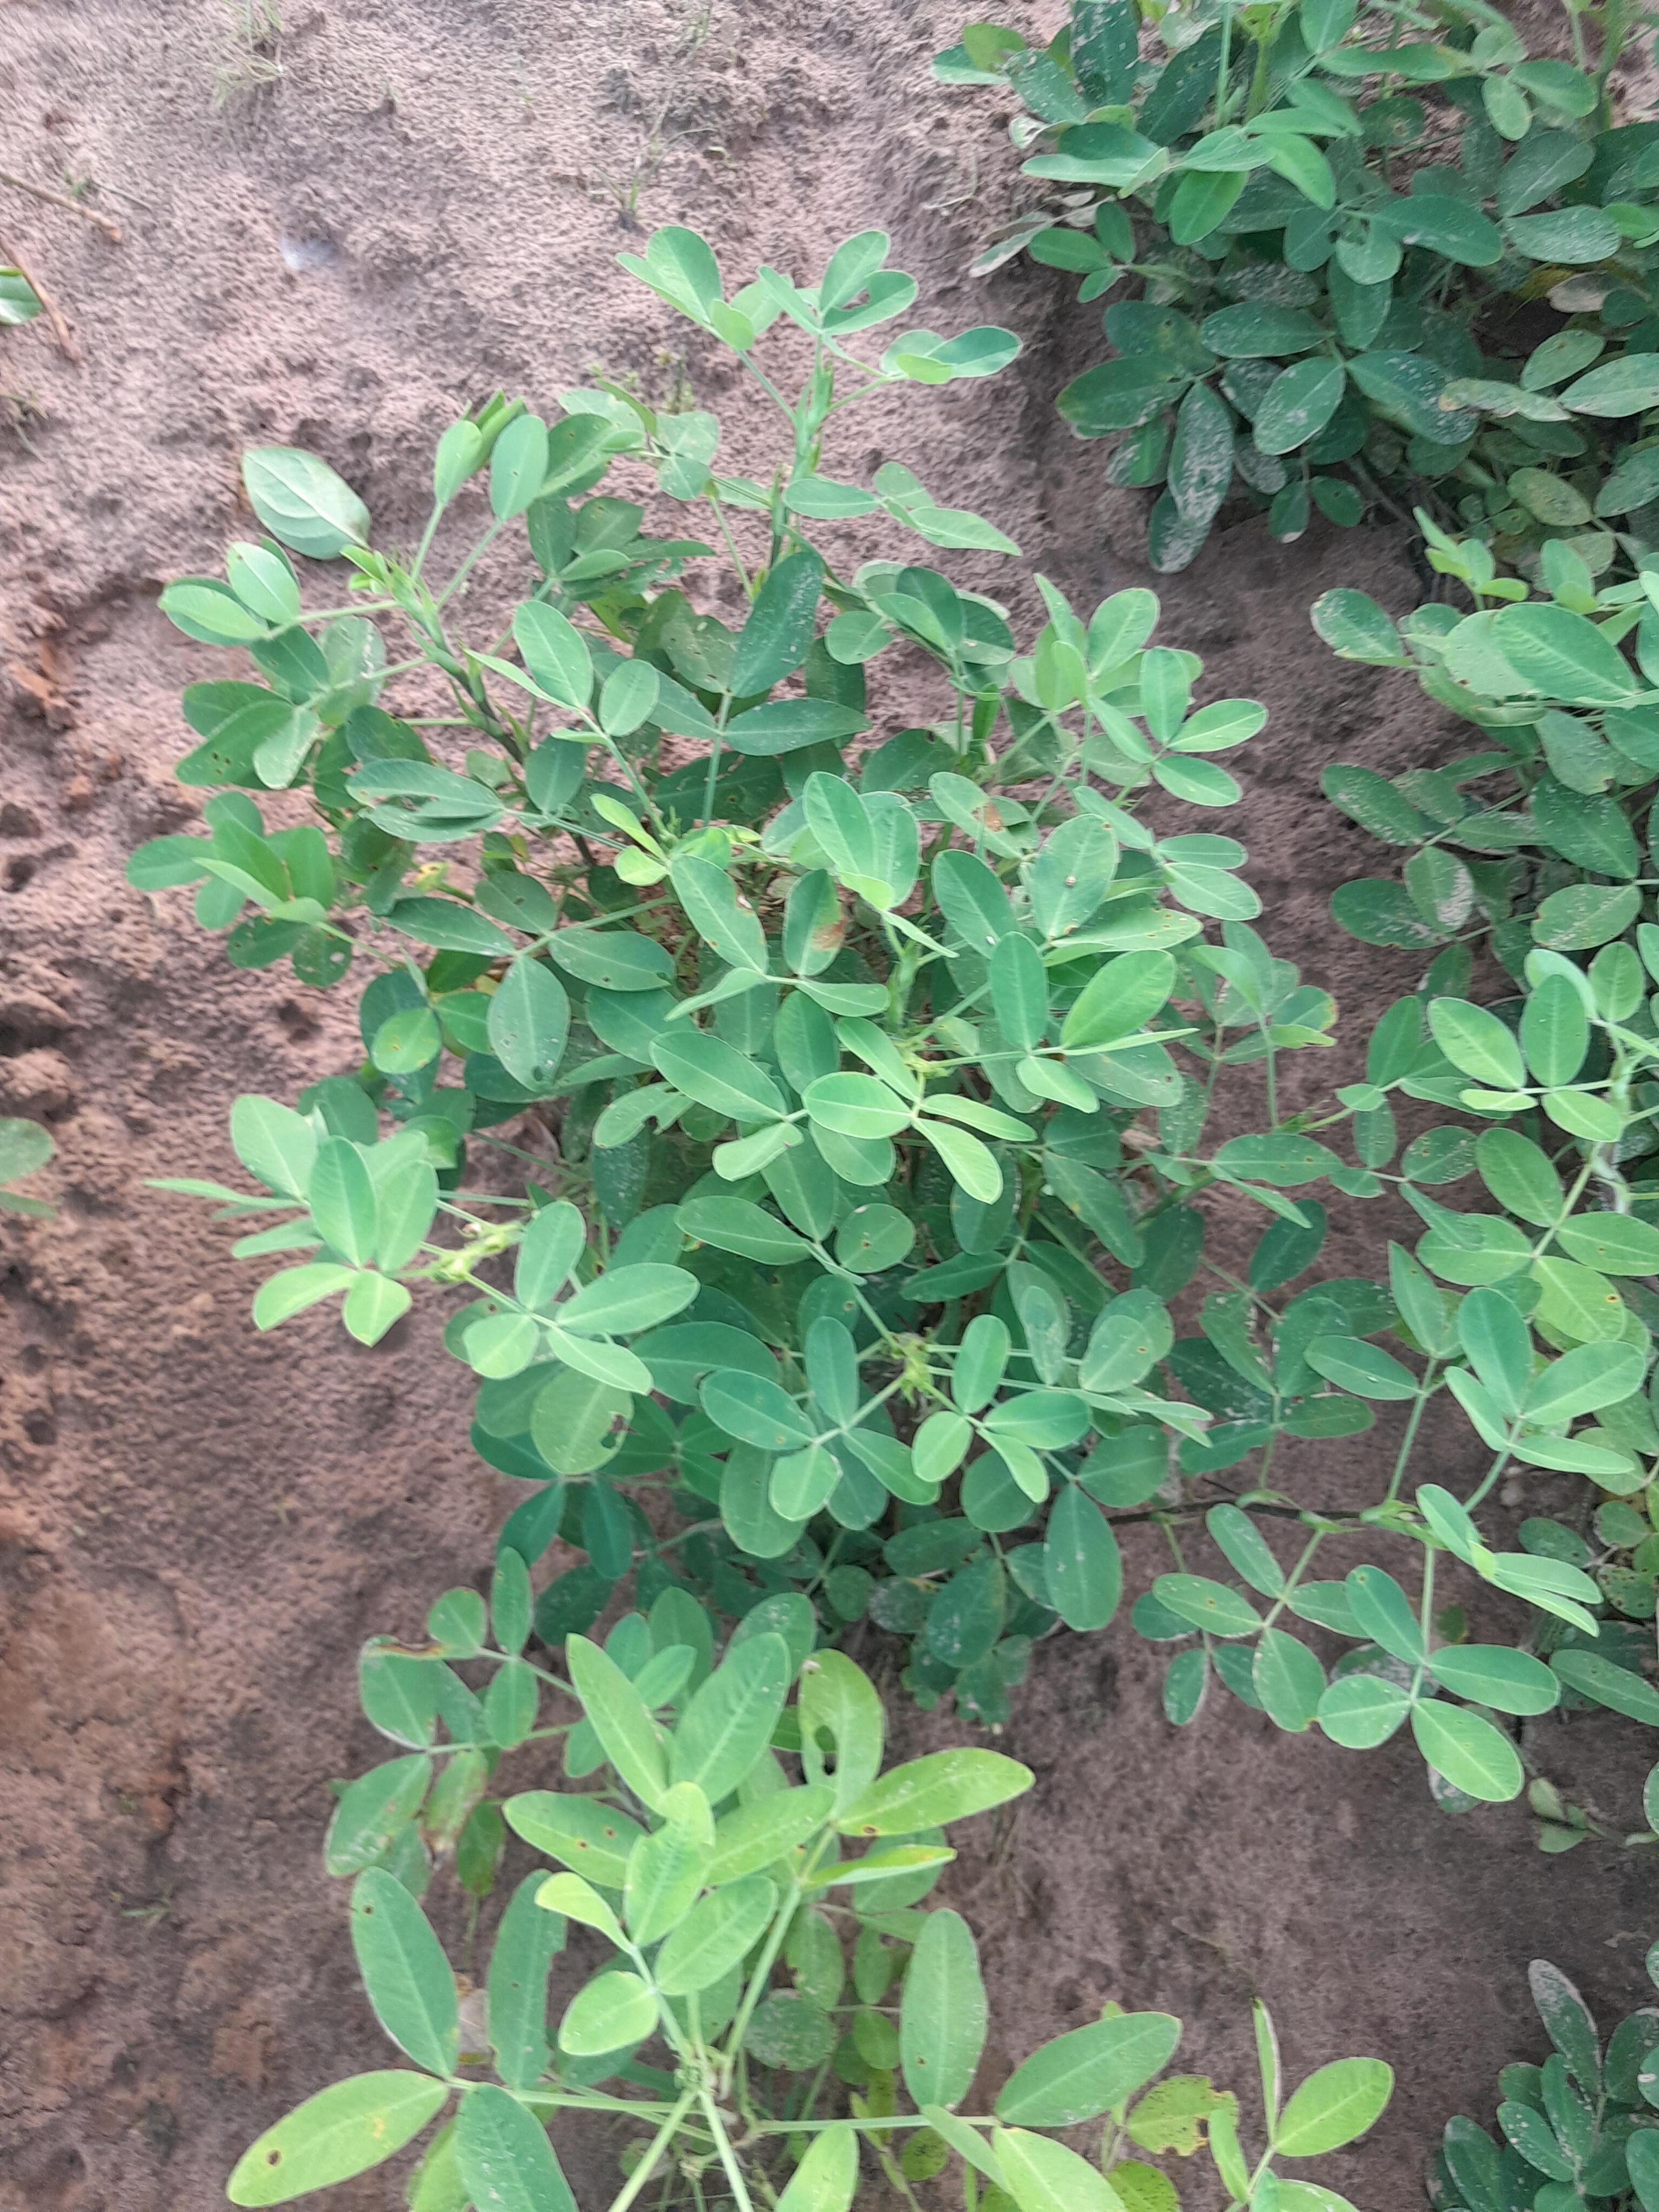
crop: groundnut
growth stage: flowering
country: Senegal
